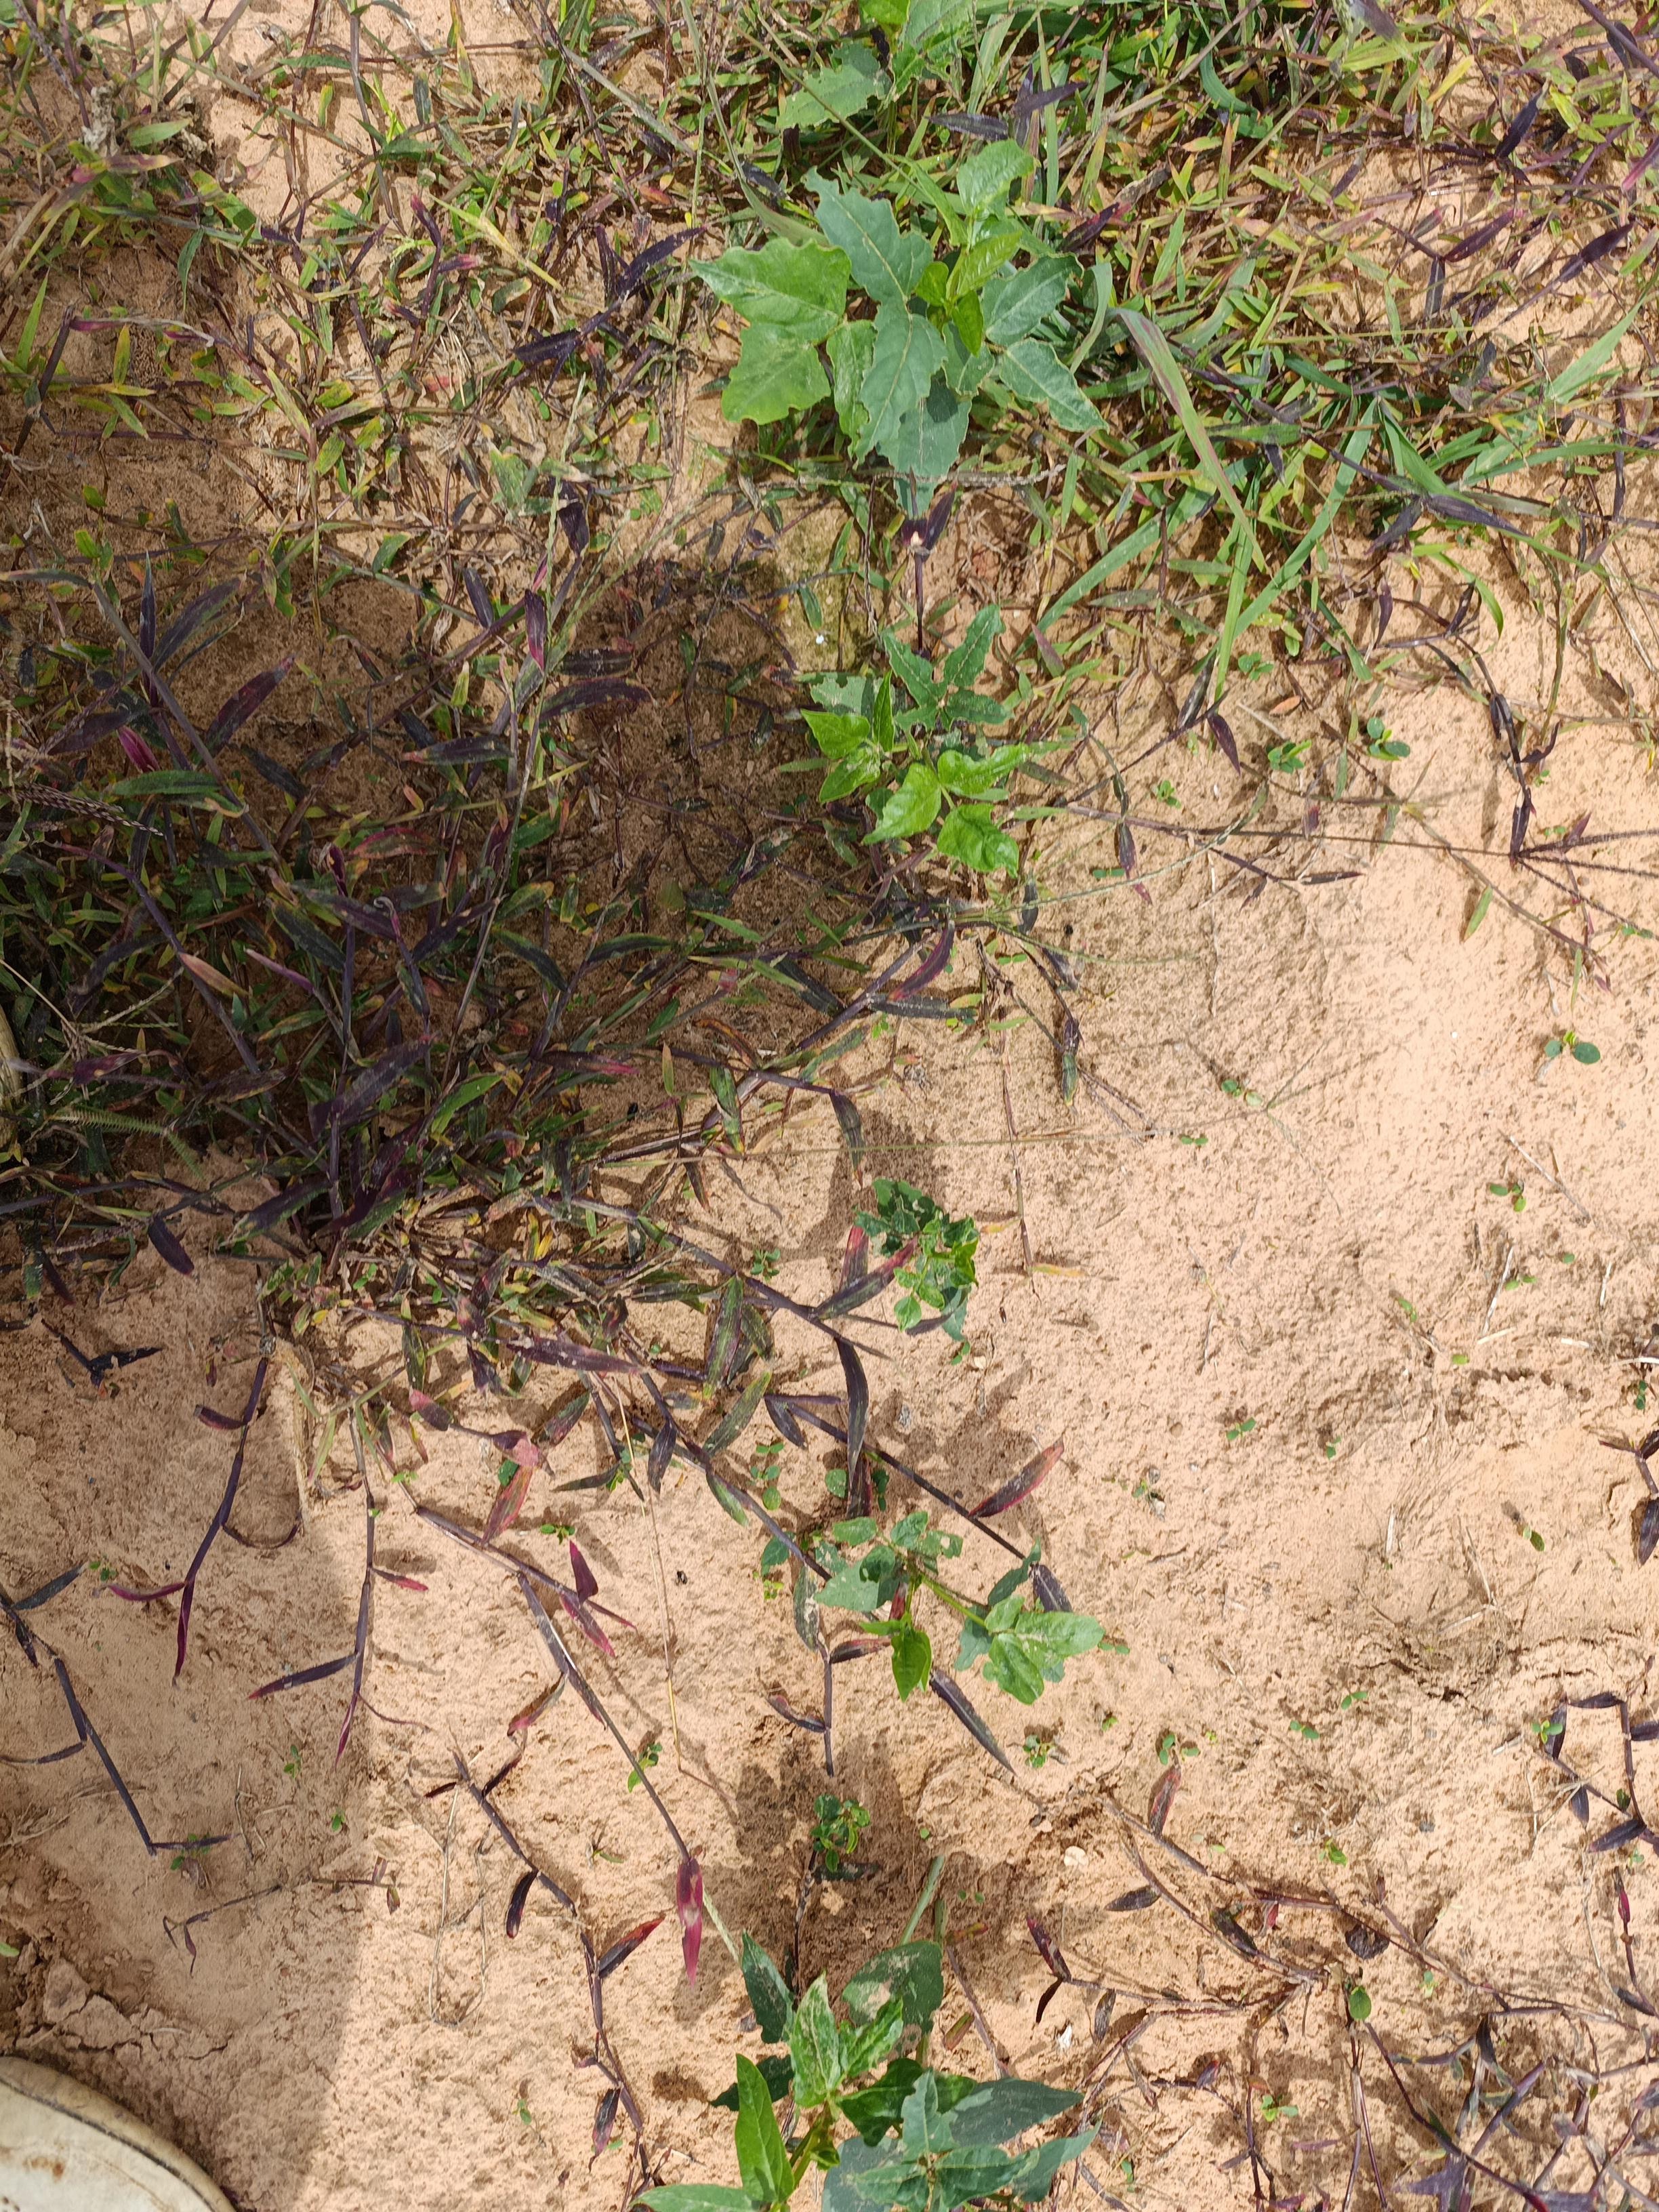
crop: cowpea
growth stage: emergence
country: Nigeria
